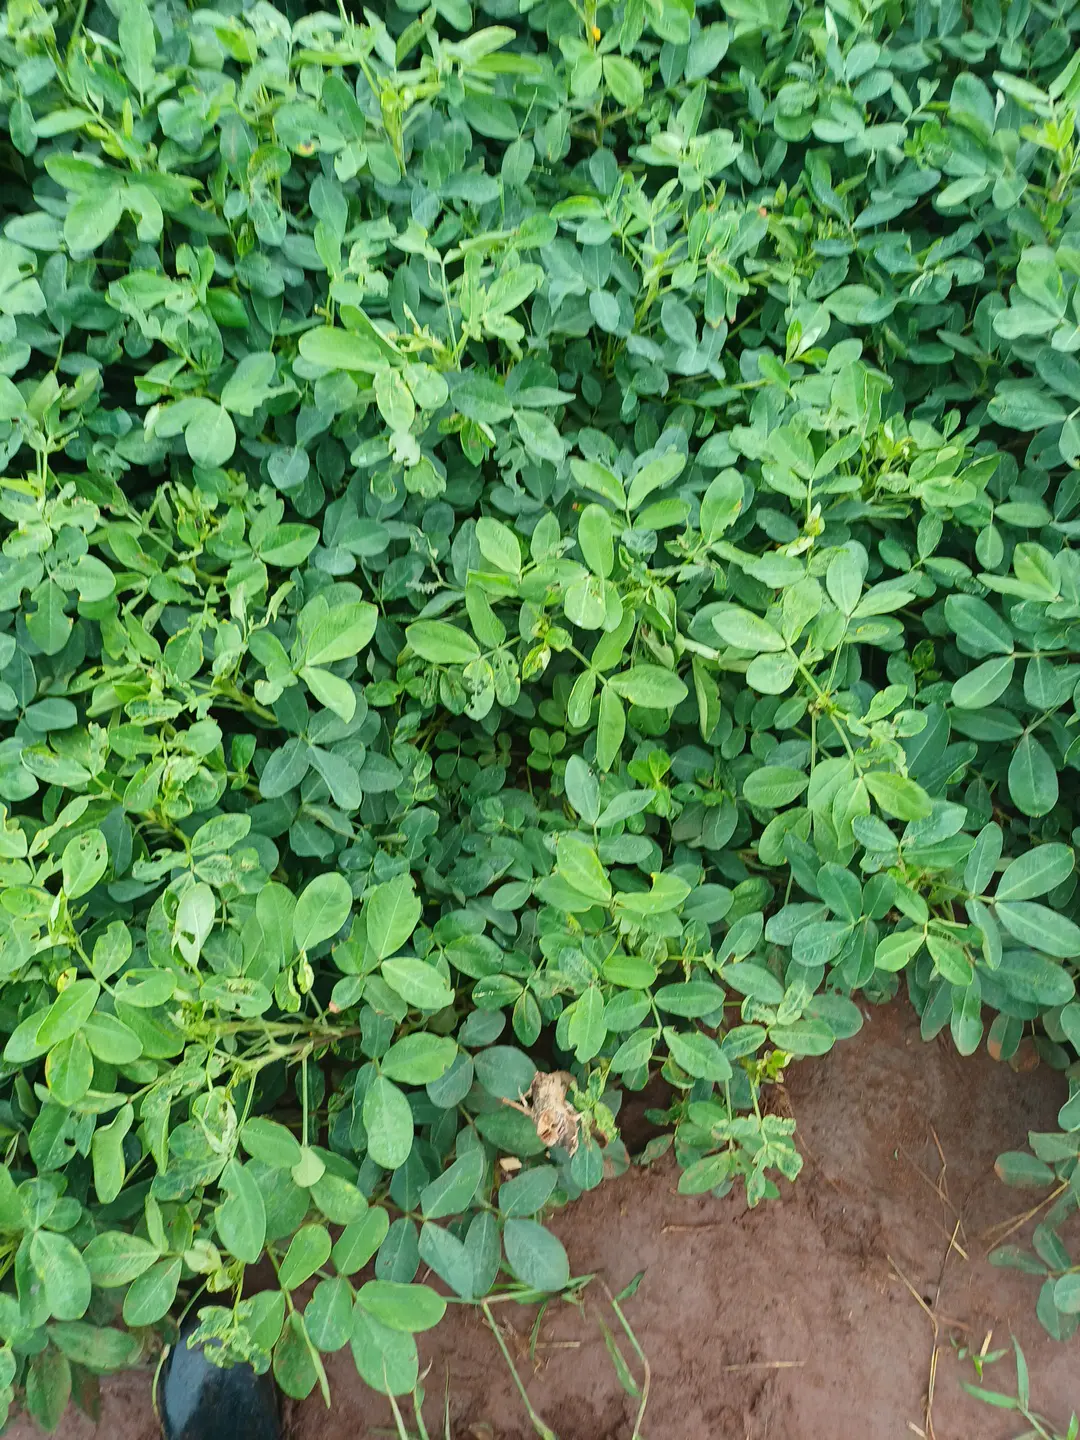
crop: groundnut
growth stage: development pod
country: Kenya
